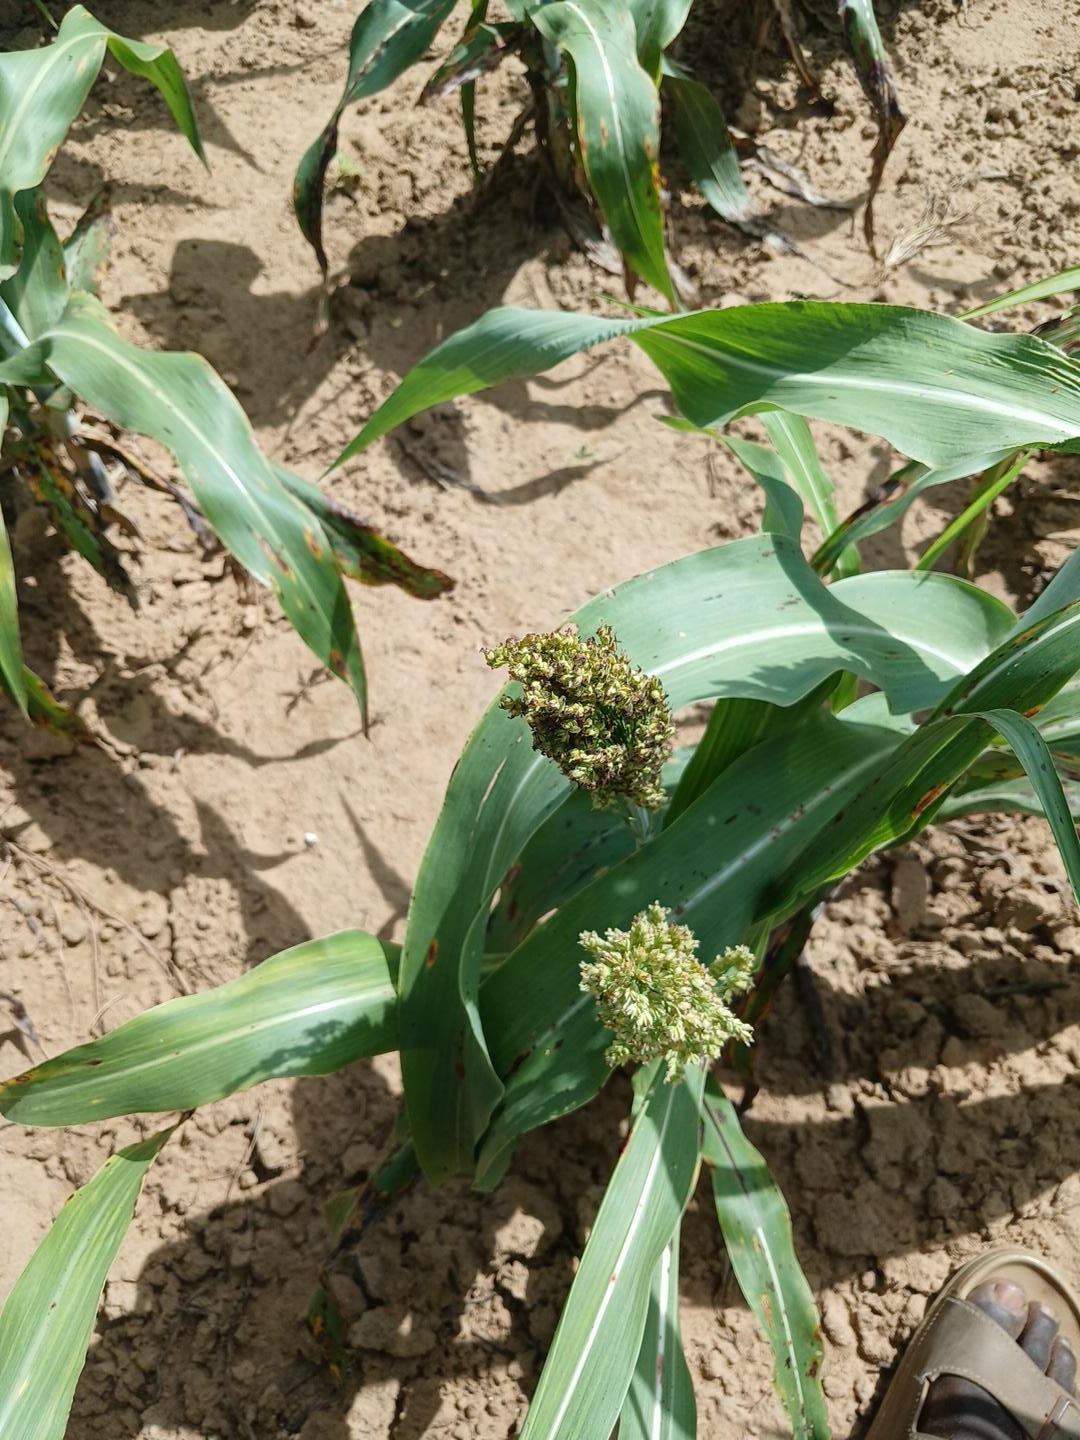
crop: sorghum
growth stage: flowering
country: Senegal
